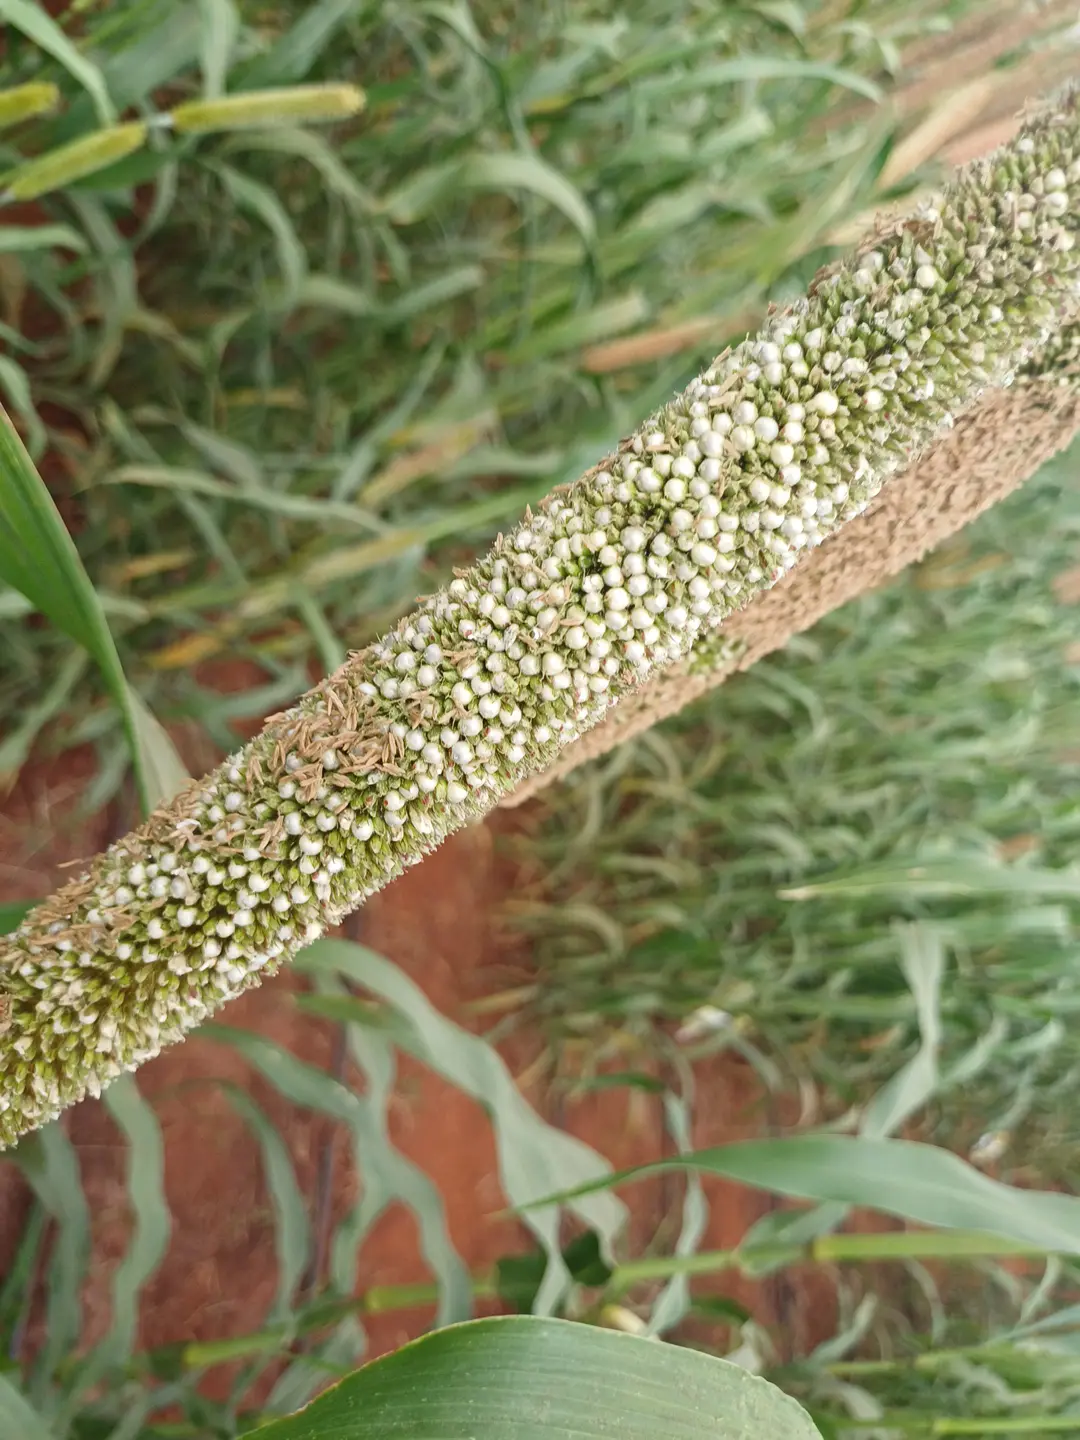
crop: pearl millet
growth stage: filling grain
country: Kenya
